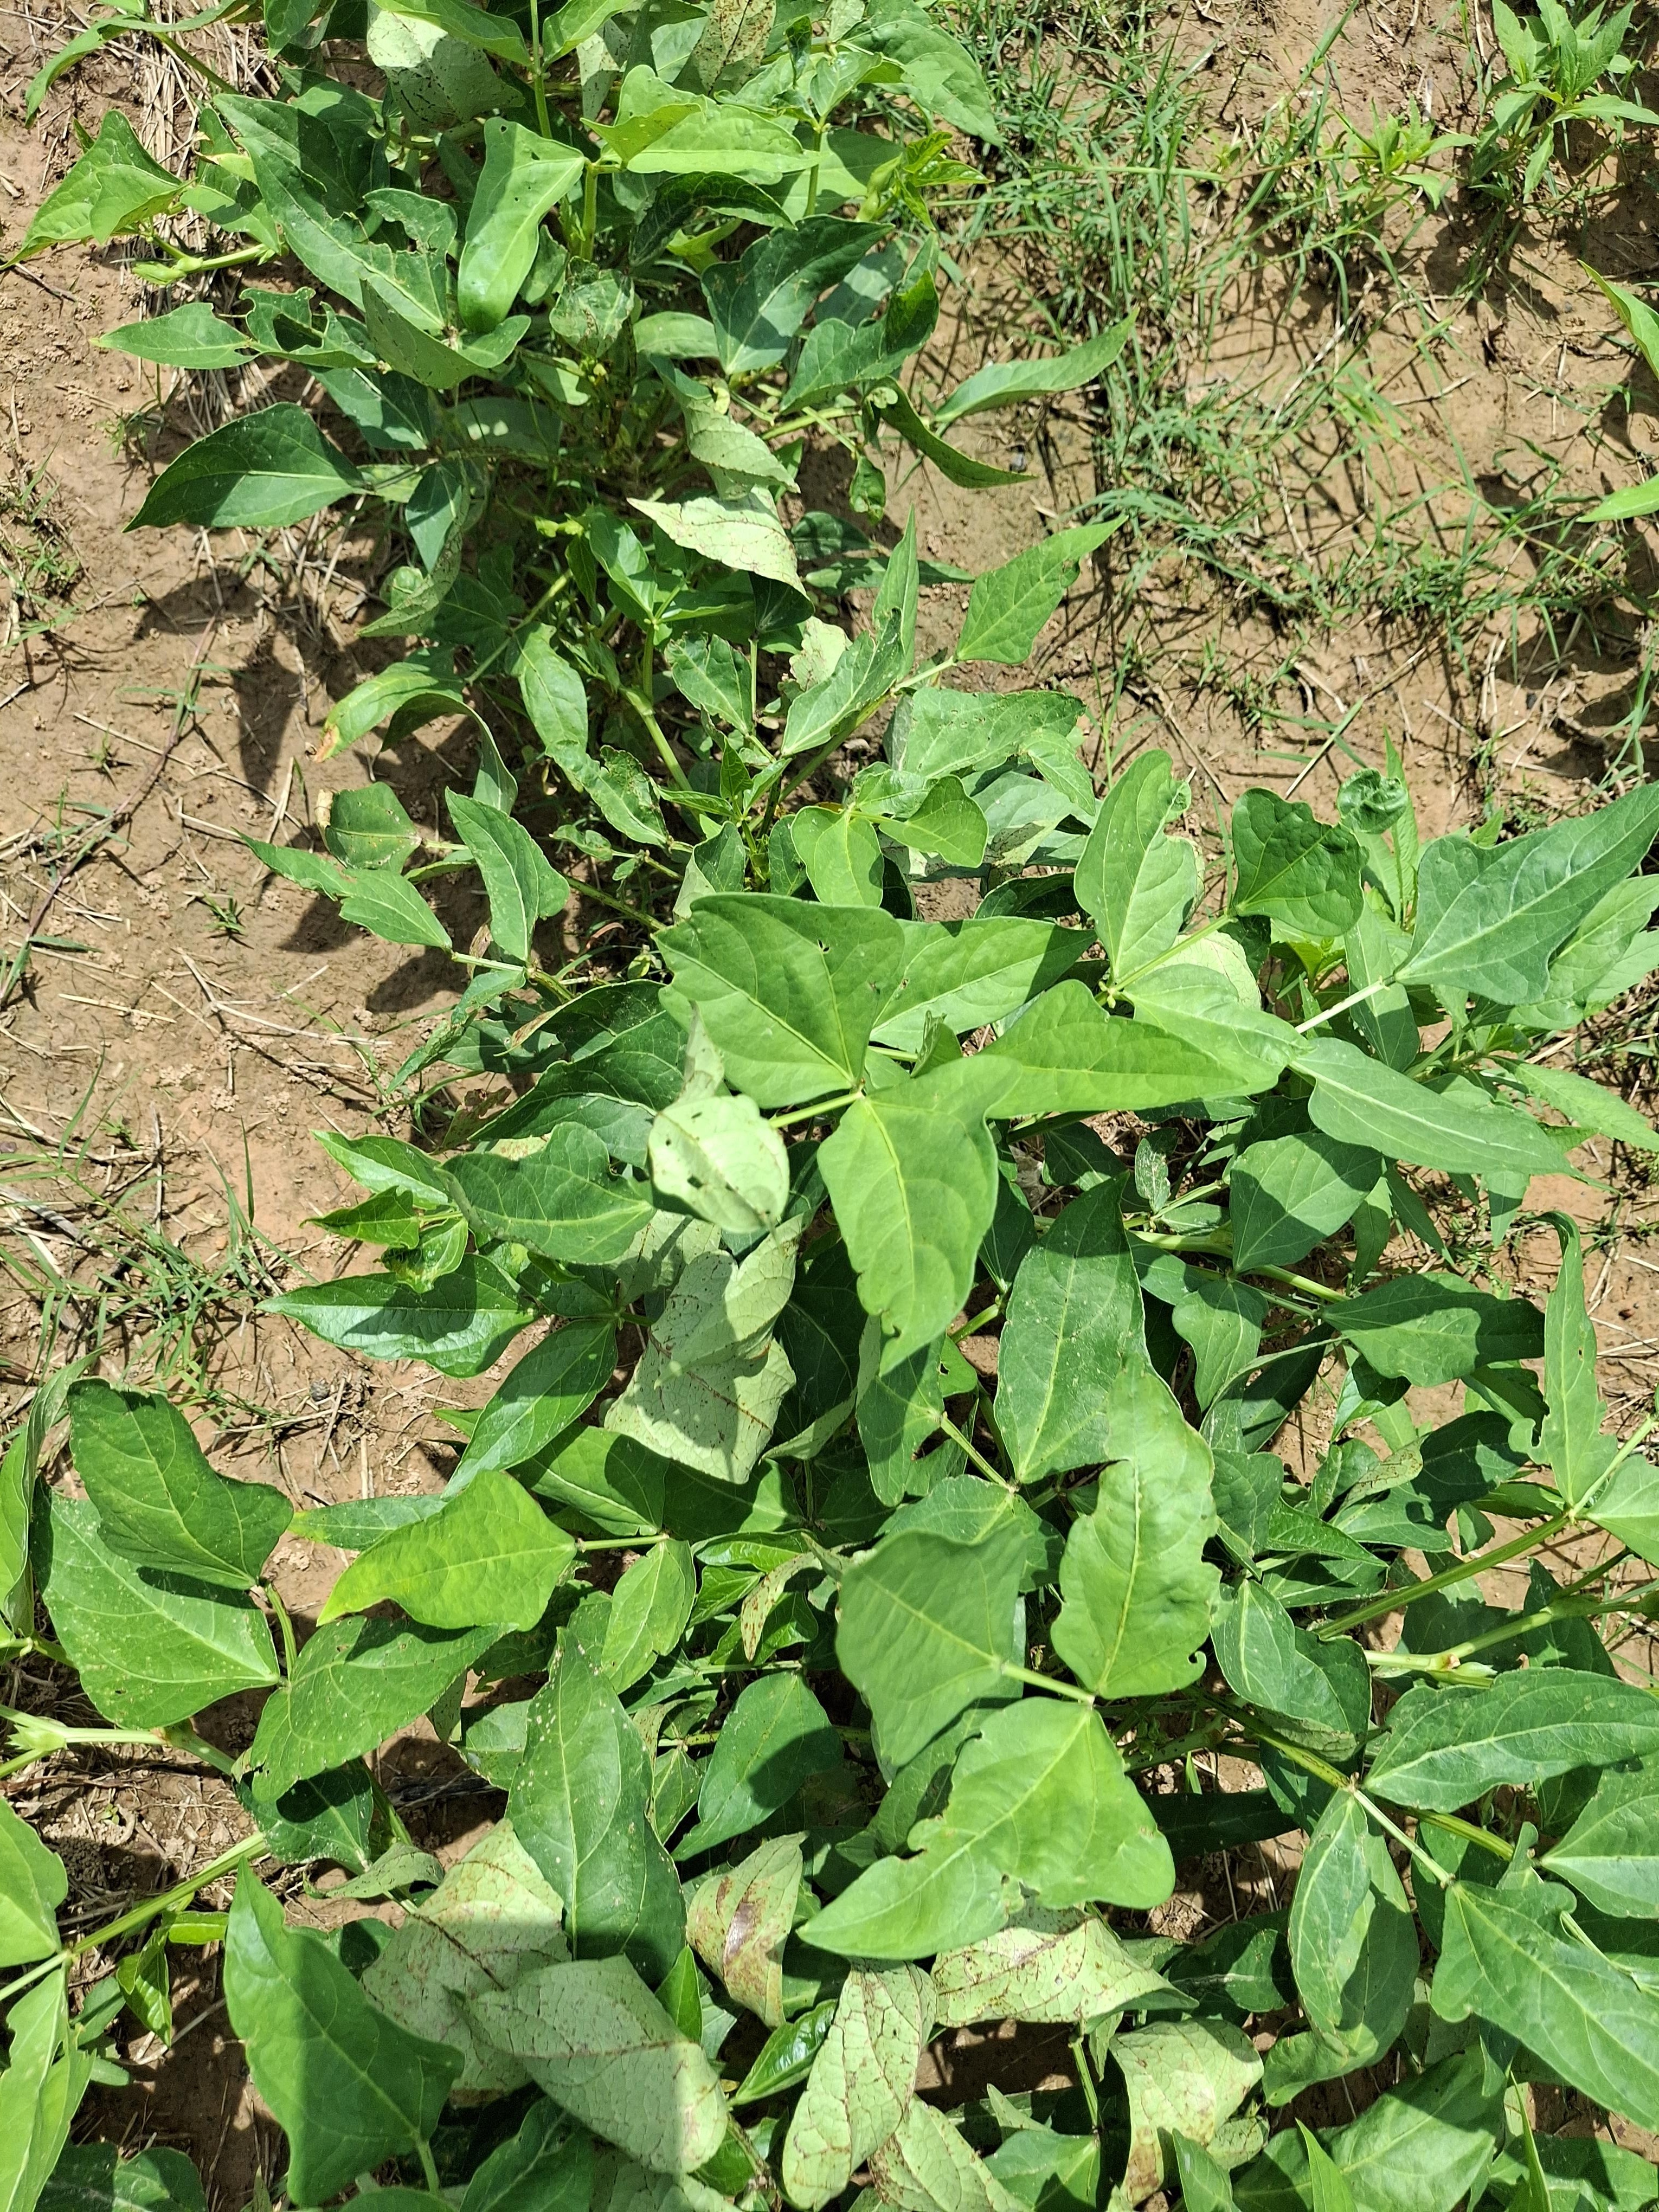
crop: cowpea
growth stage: flowering
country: Nigeria
